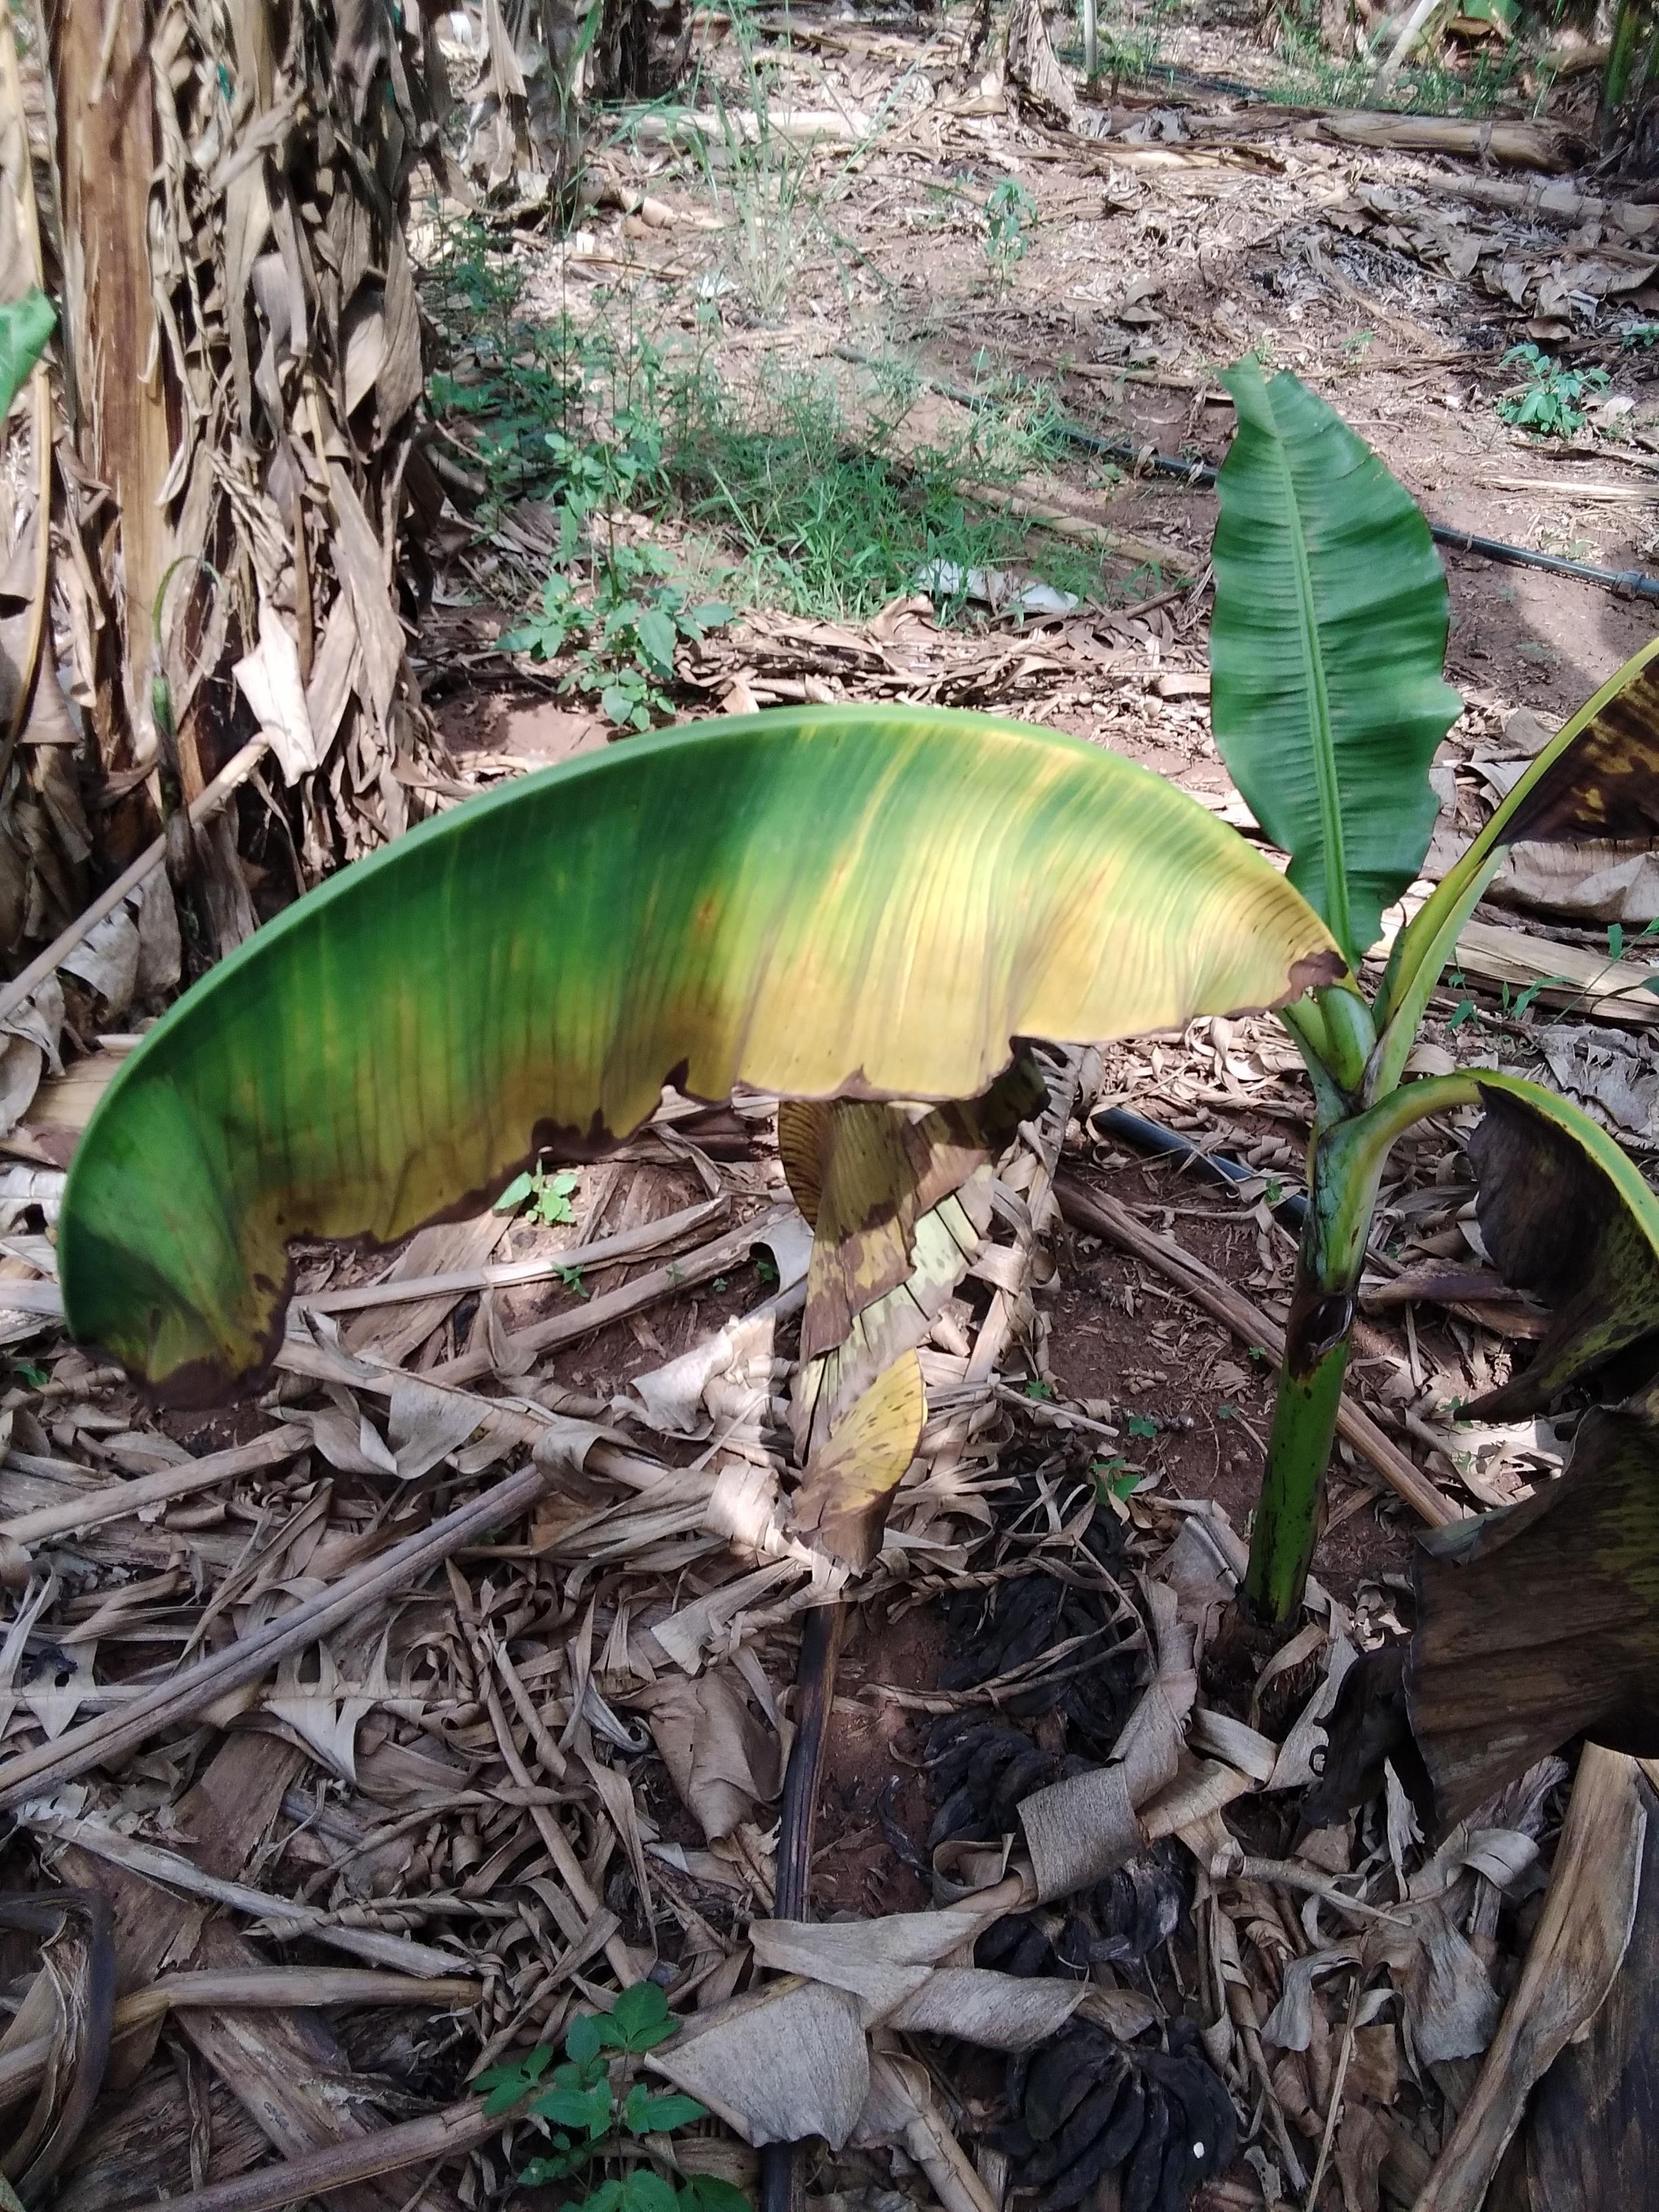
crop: banana
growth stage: vegetative
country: Uganda
